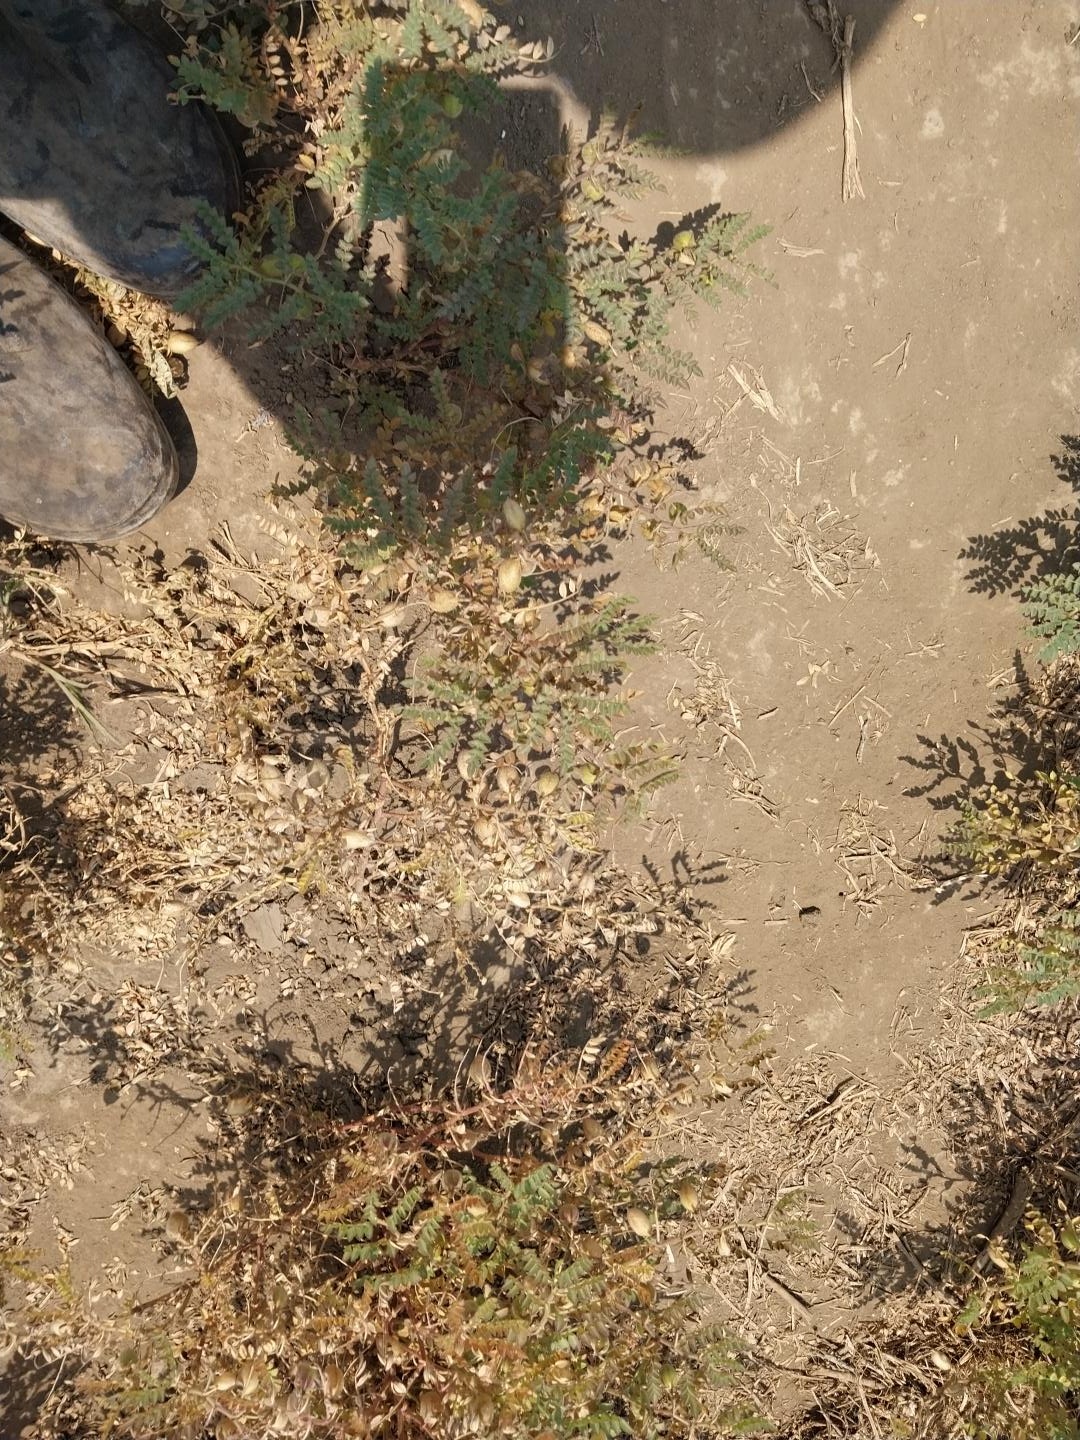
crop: chickpea
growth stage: development pod
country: Tanzania
